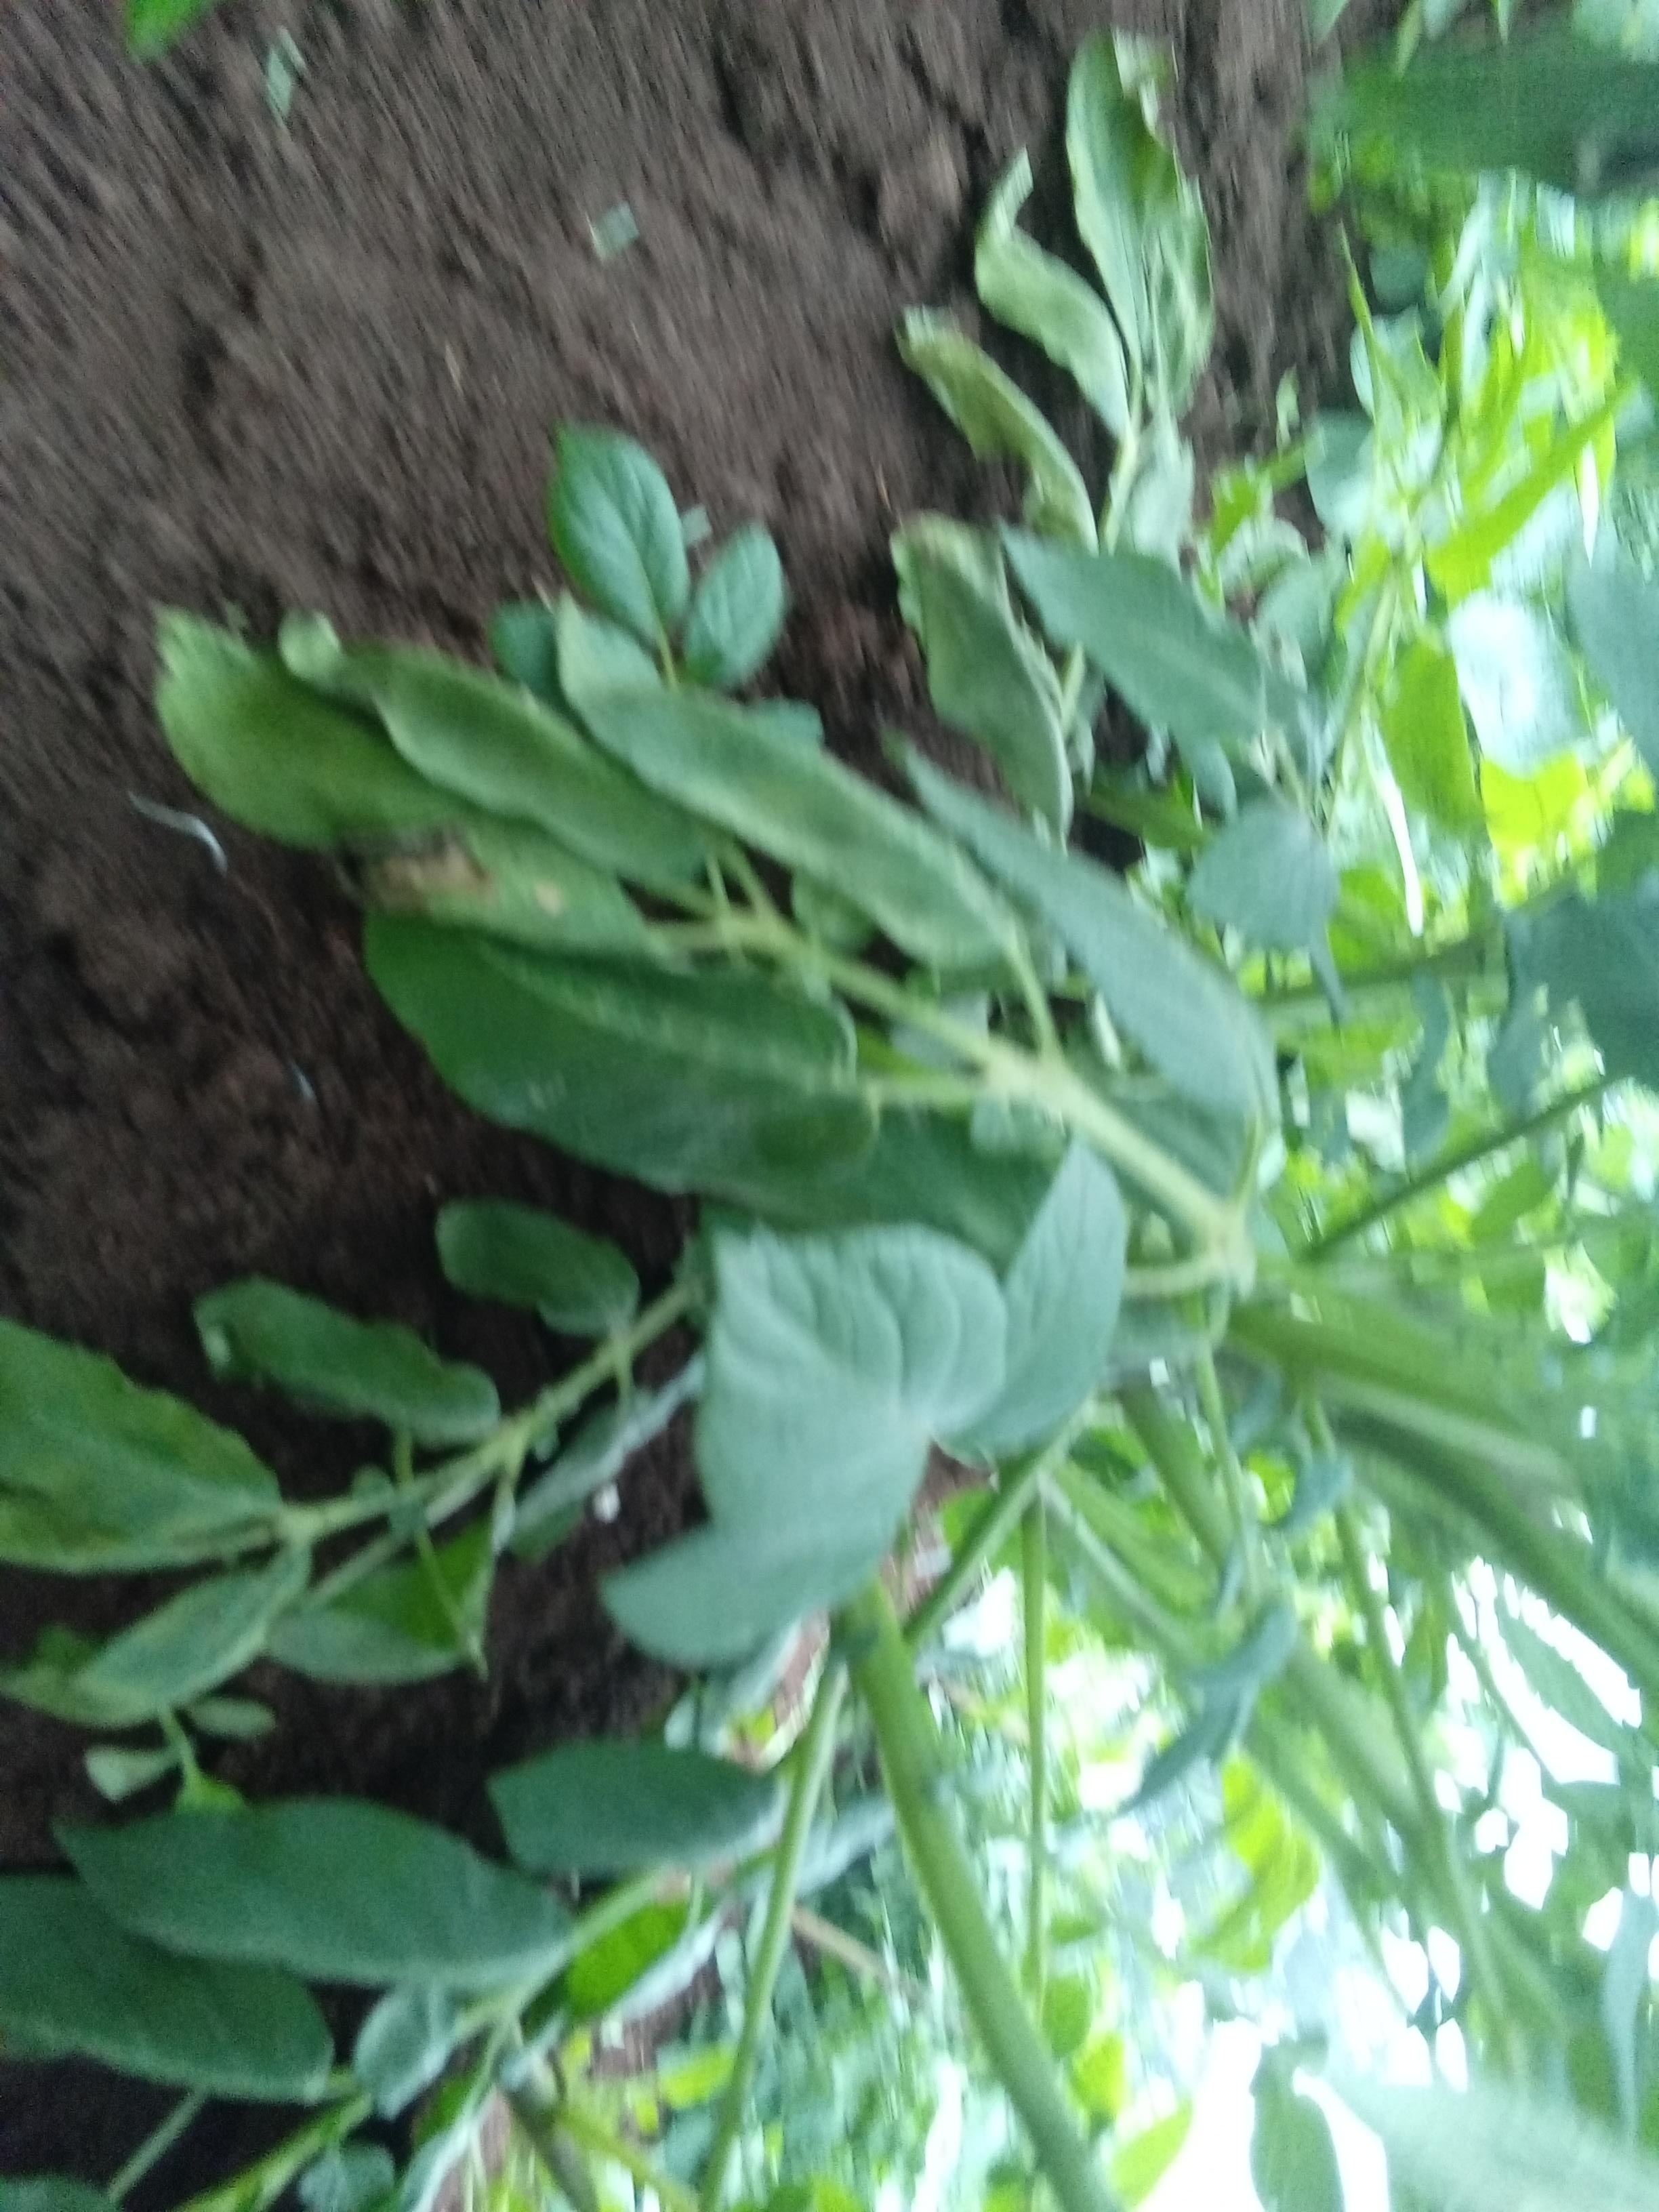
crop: potato
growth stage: flowering
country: Kenya
